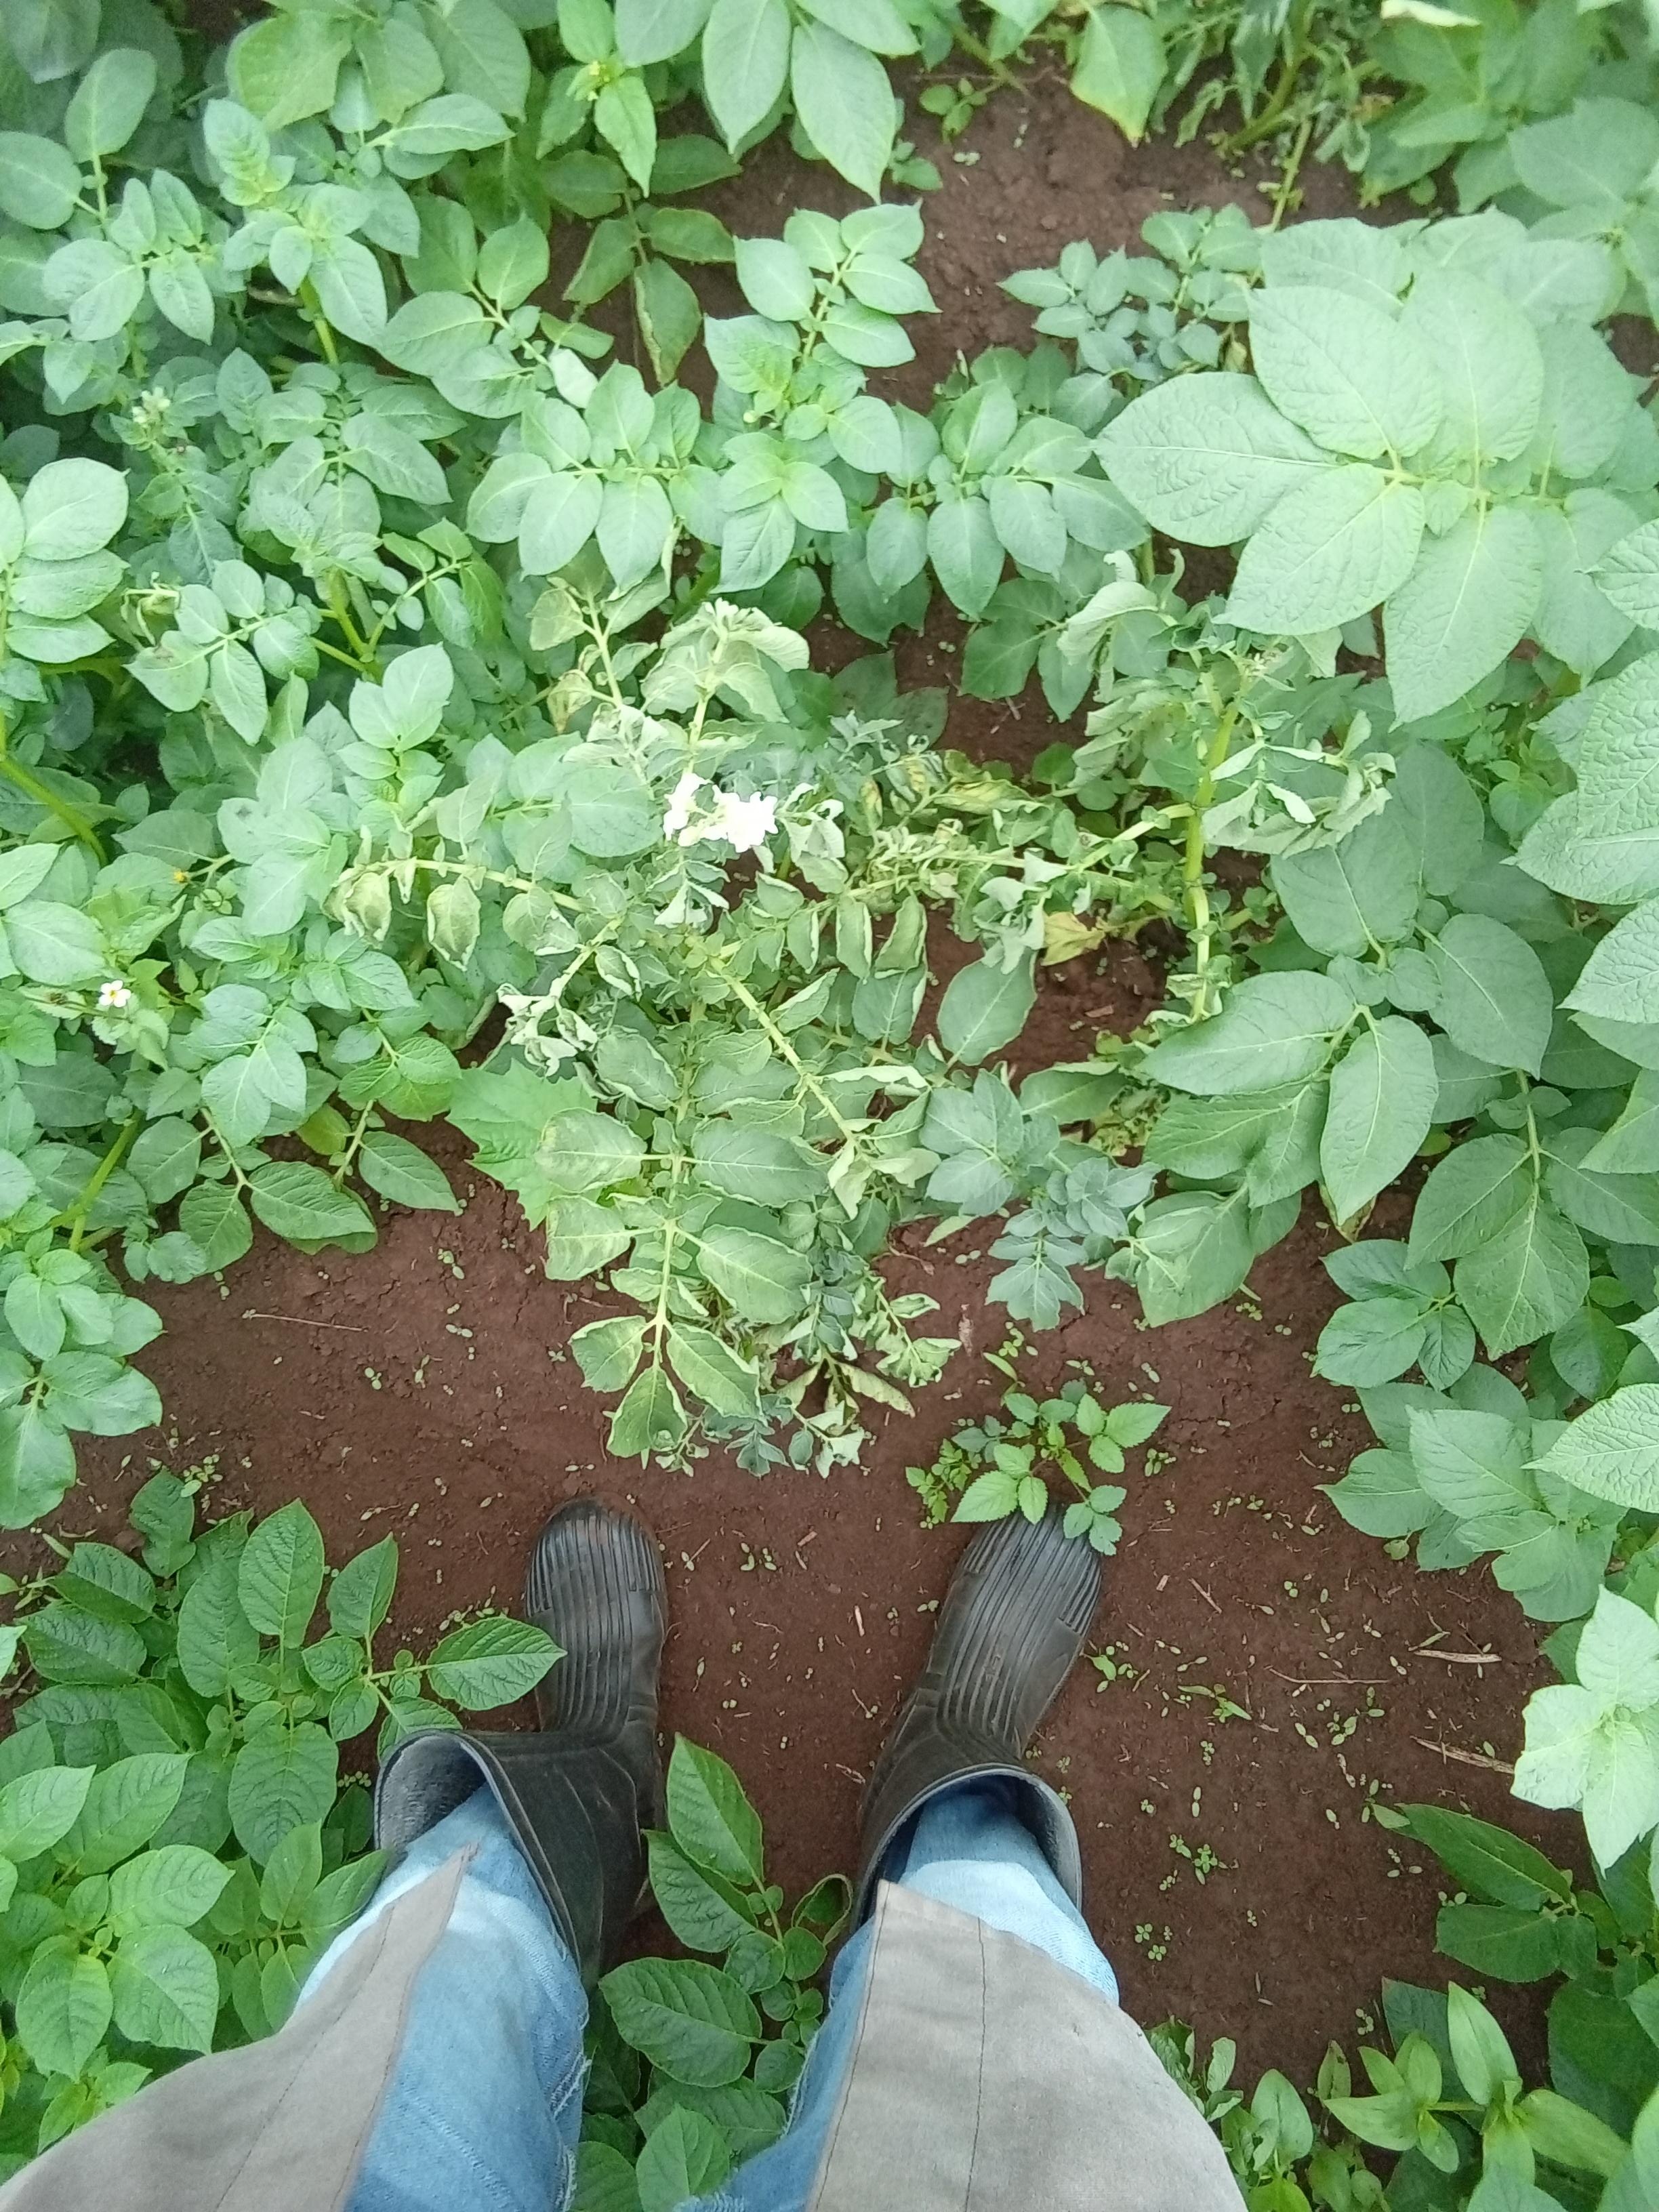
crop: potato
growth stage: flowering
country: Kenya
